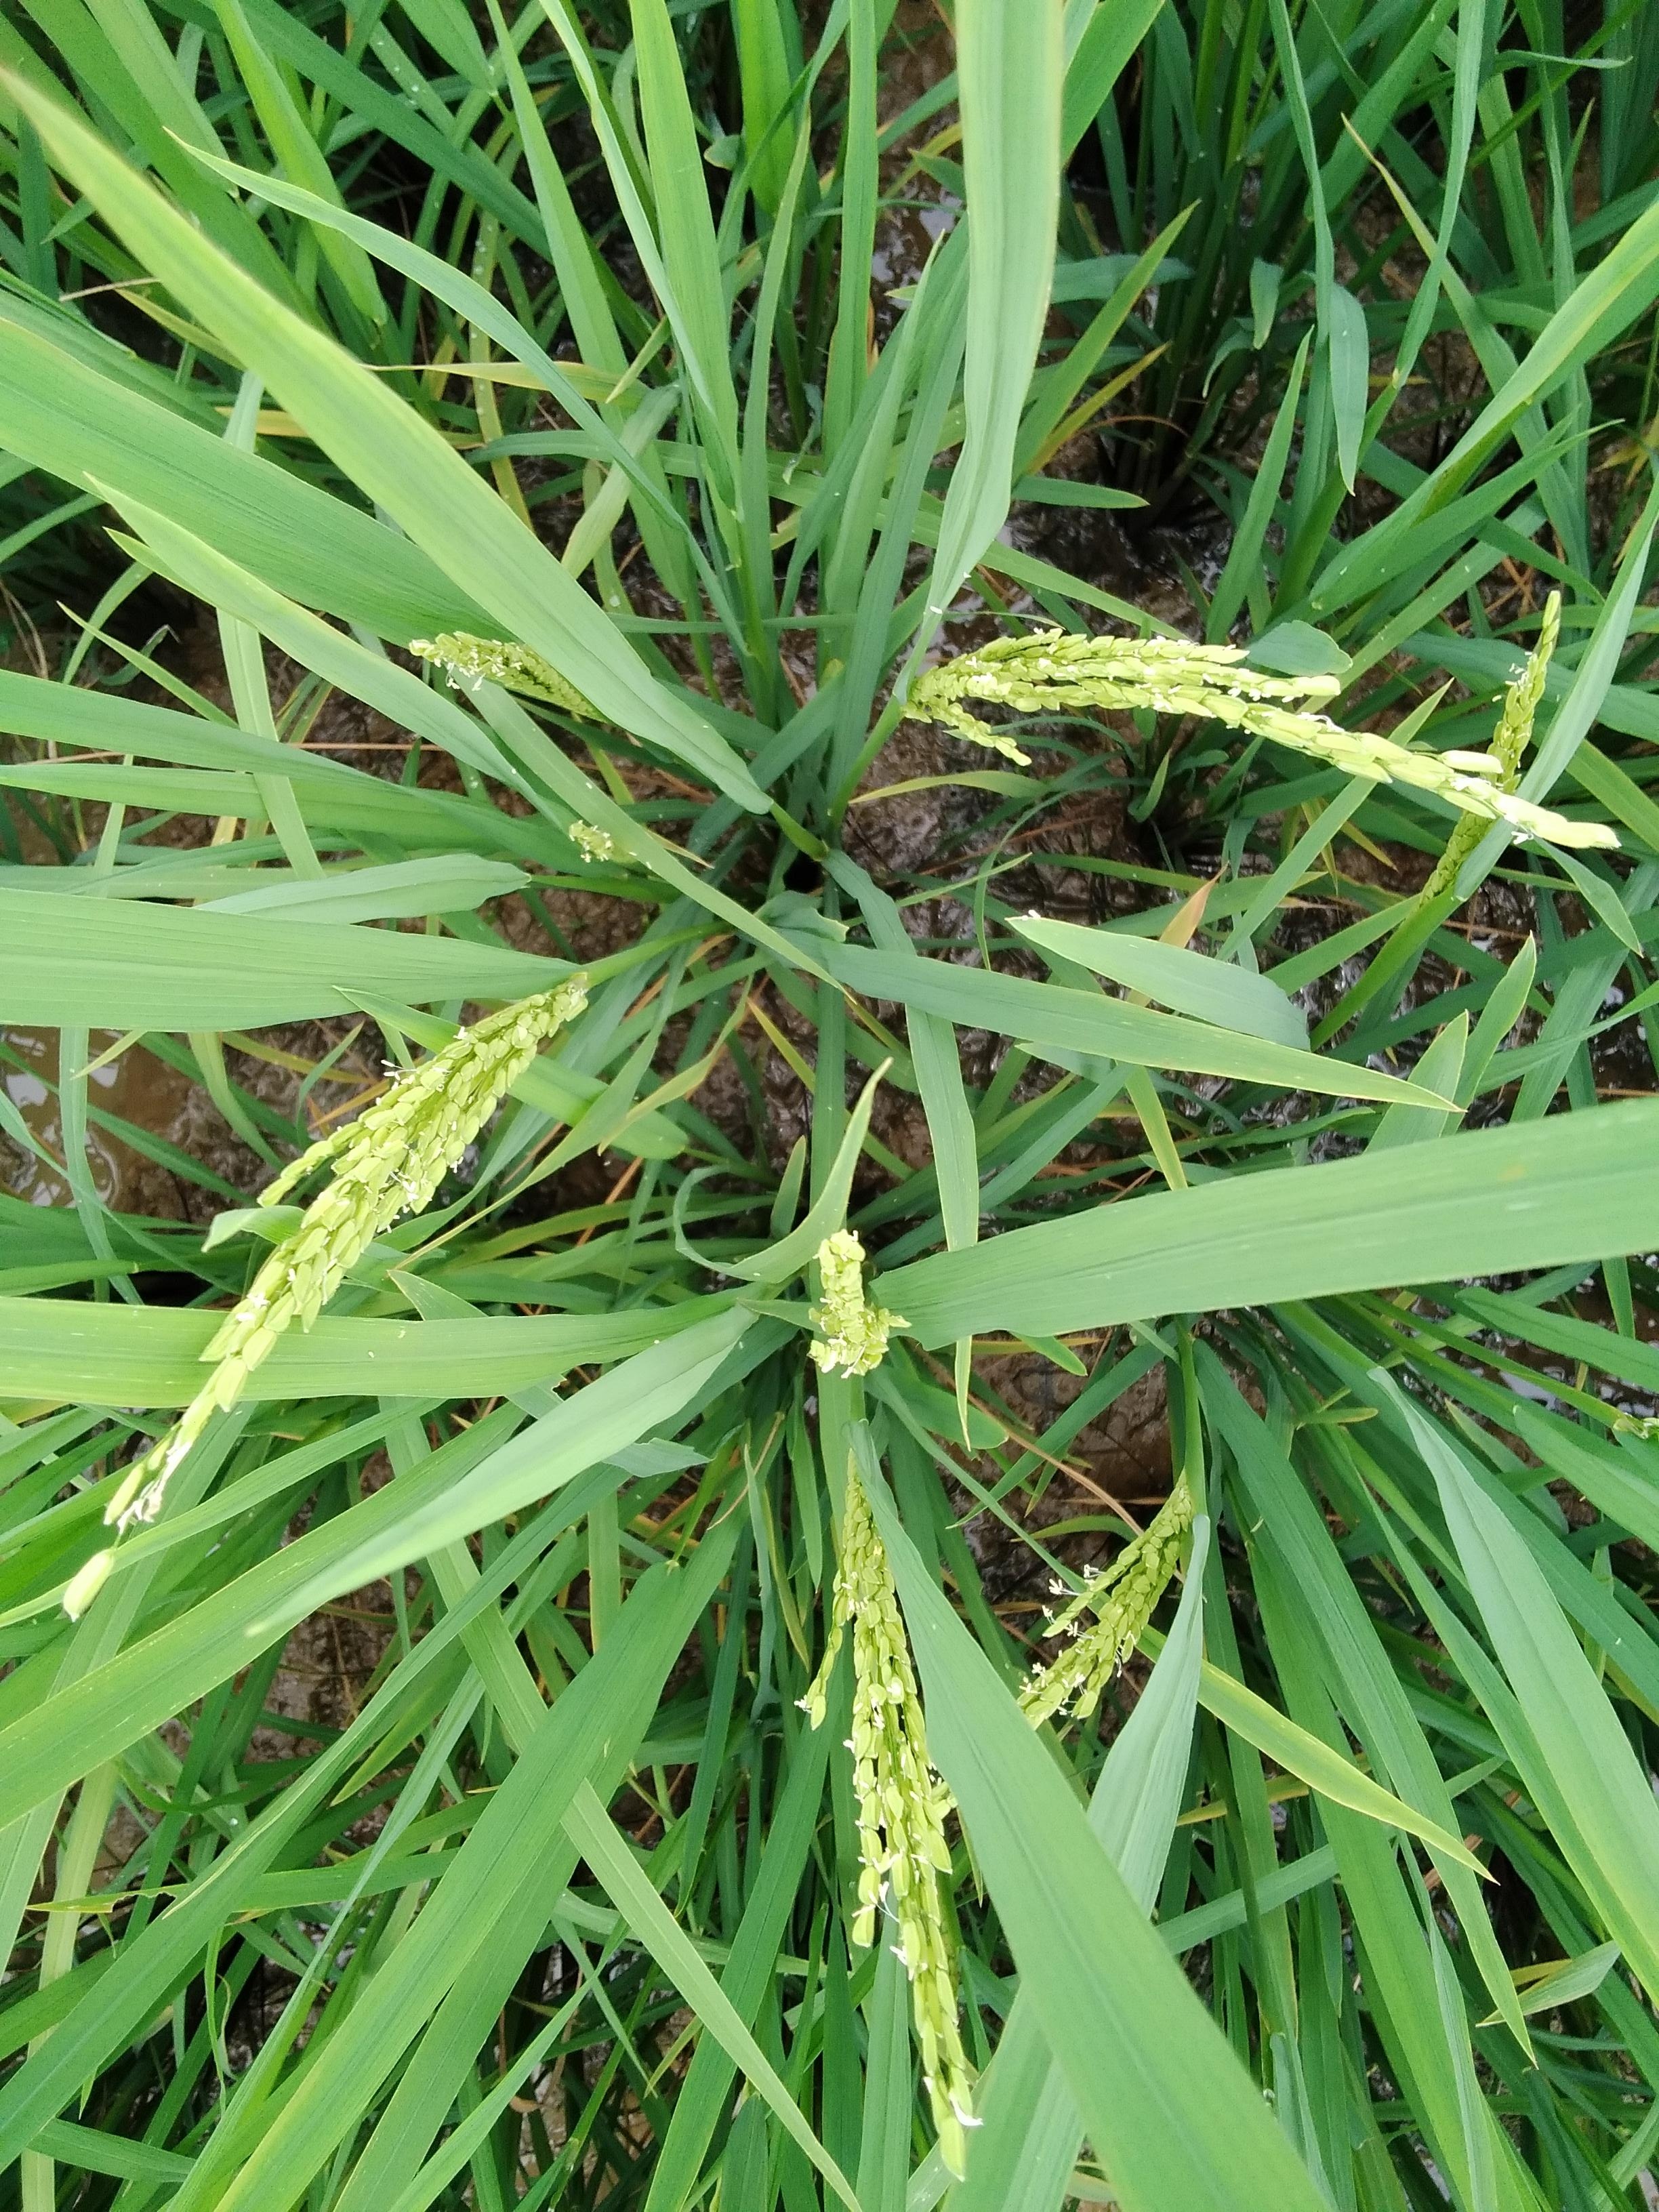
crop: rice
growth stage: flowering
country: Nigeria
